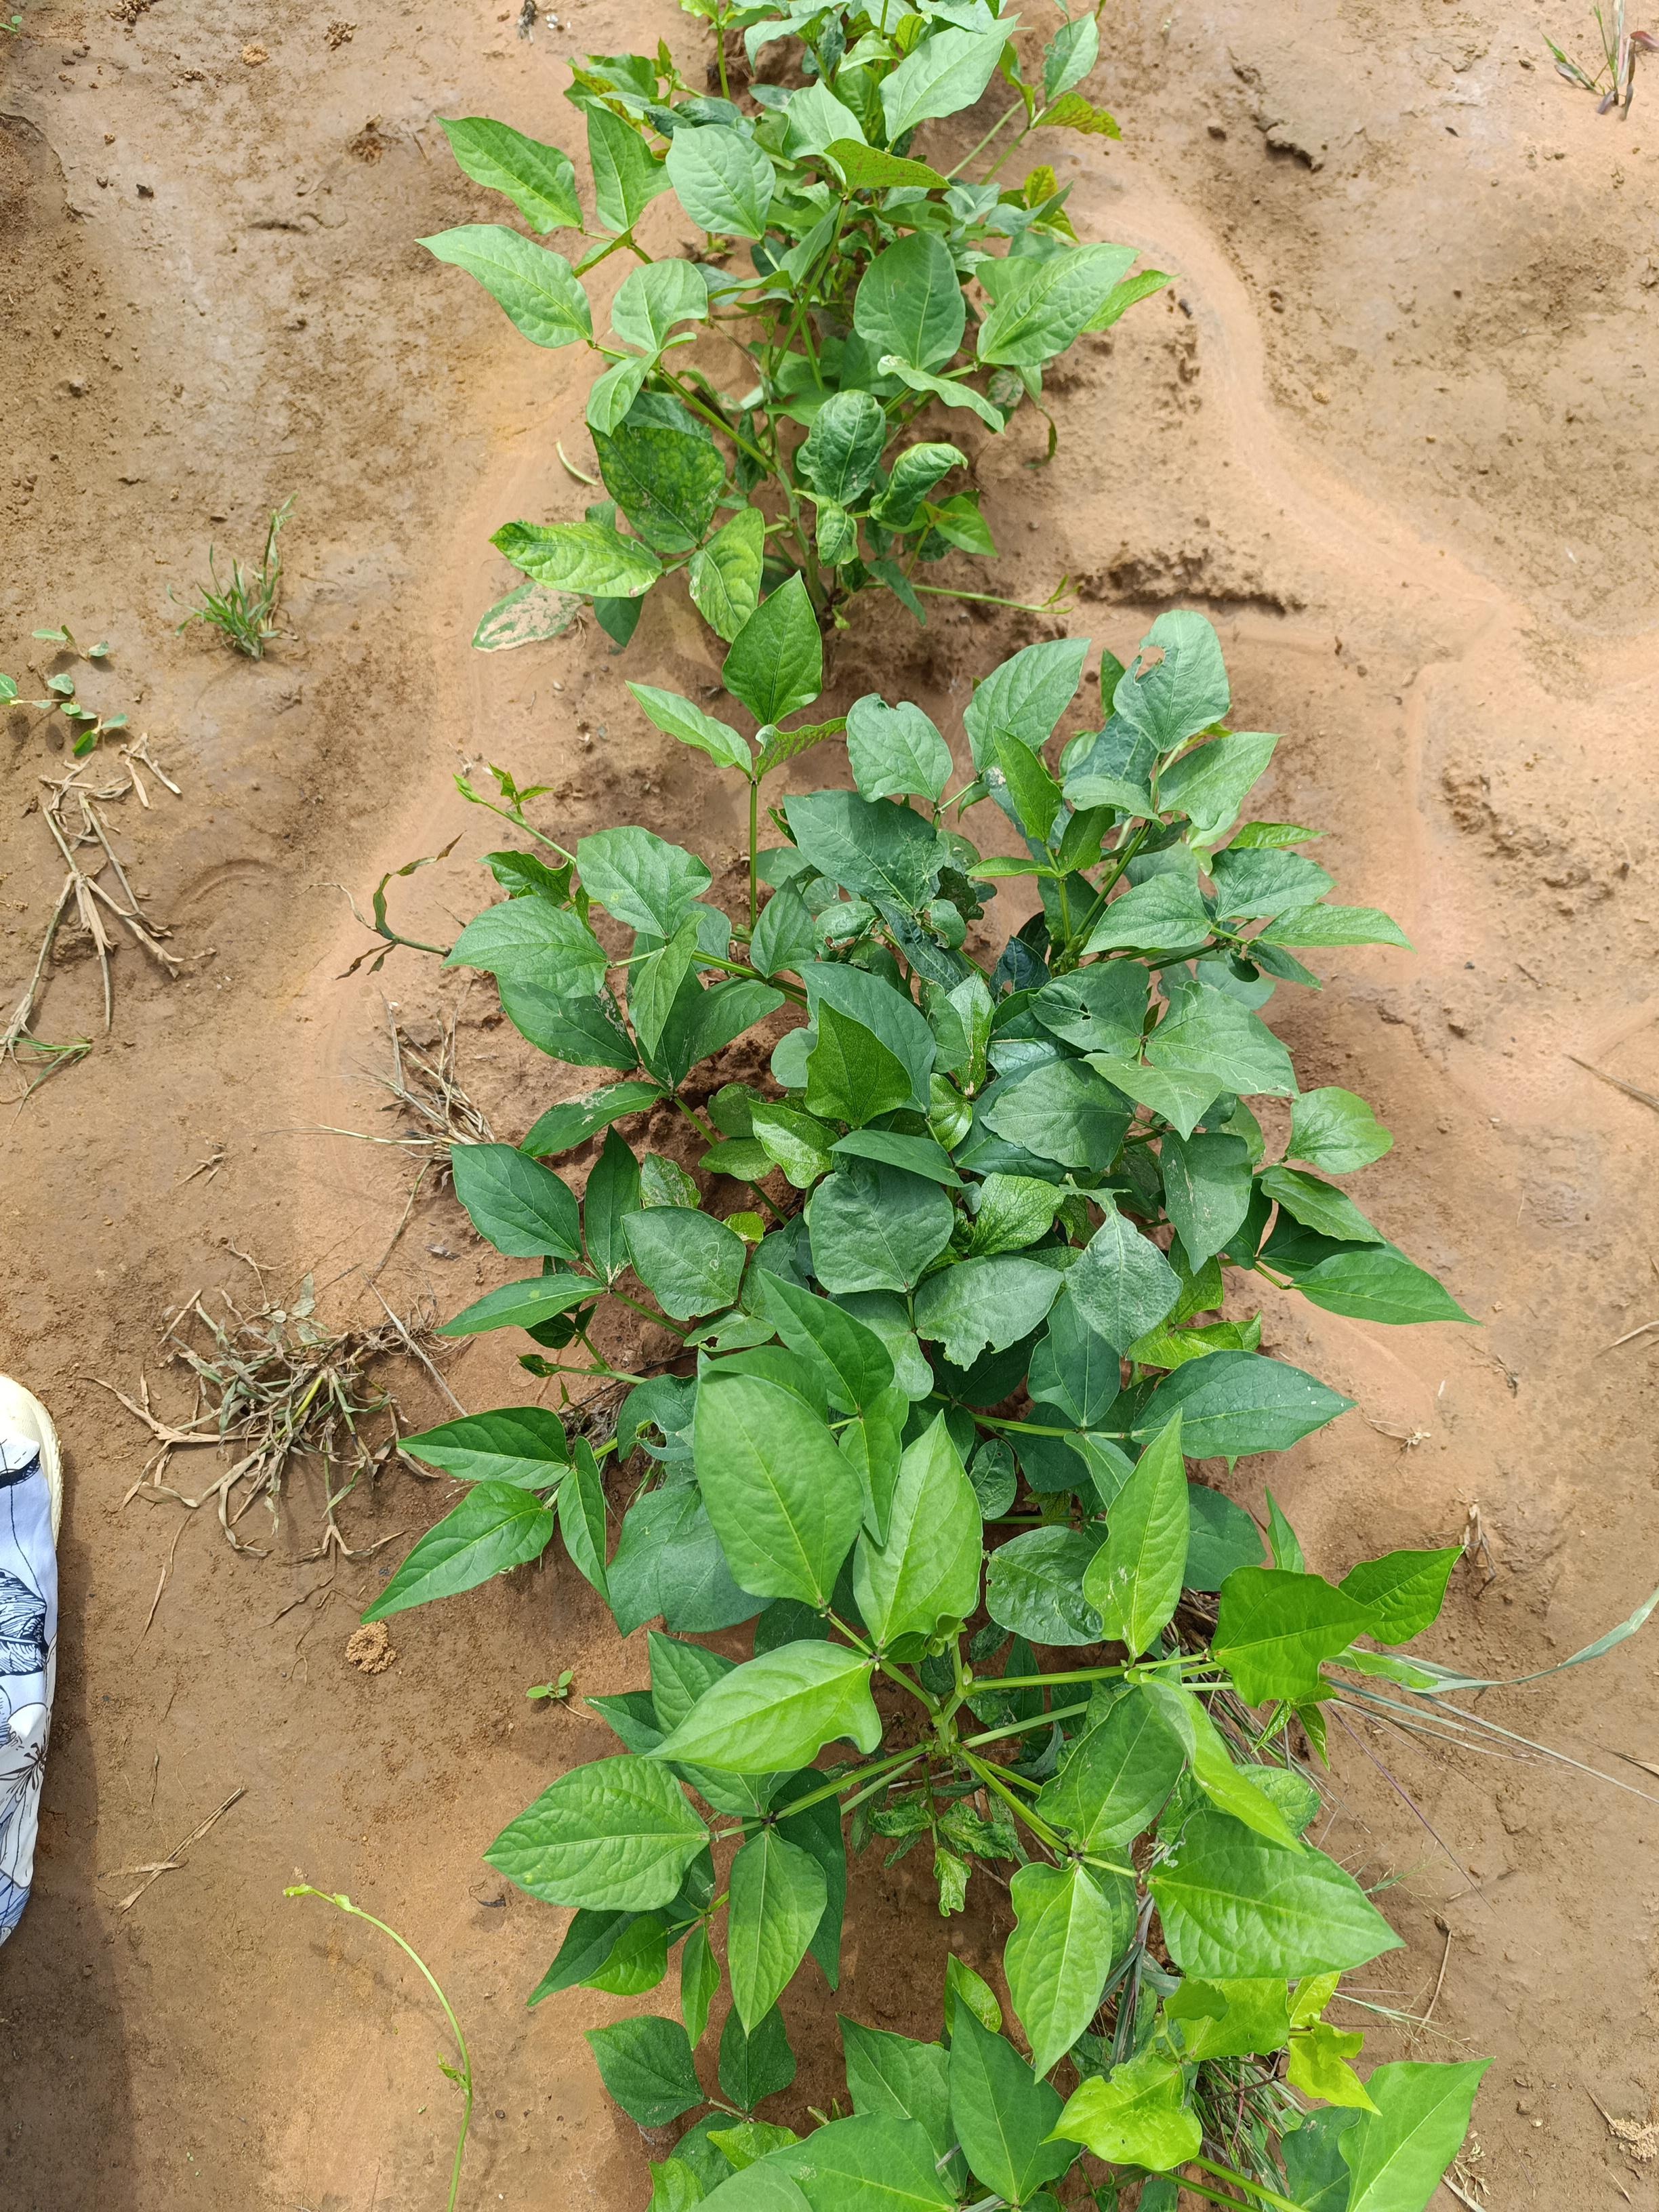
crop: cowpea
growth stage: emergence
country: Nigeria
